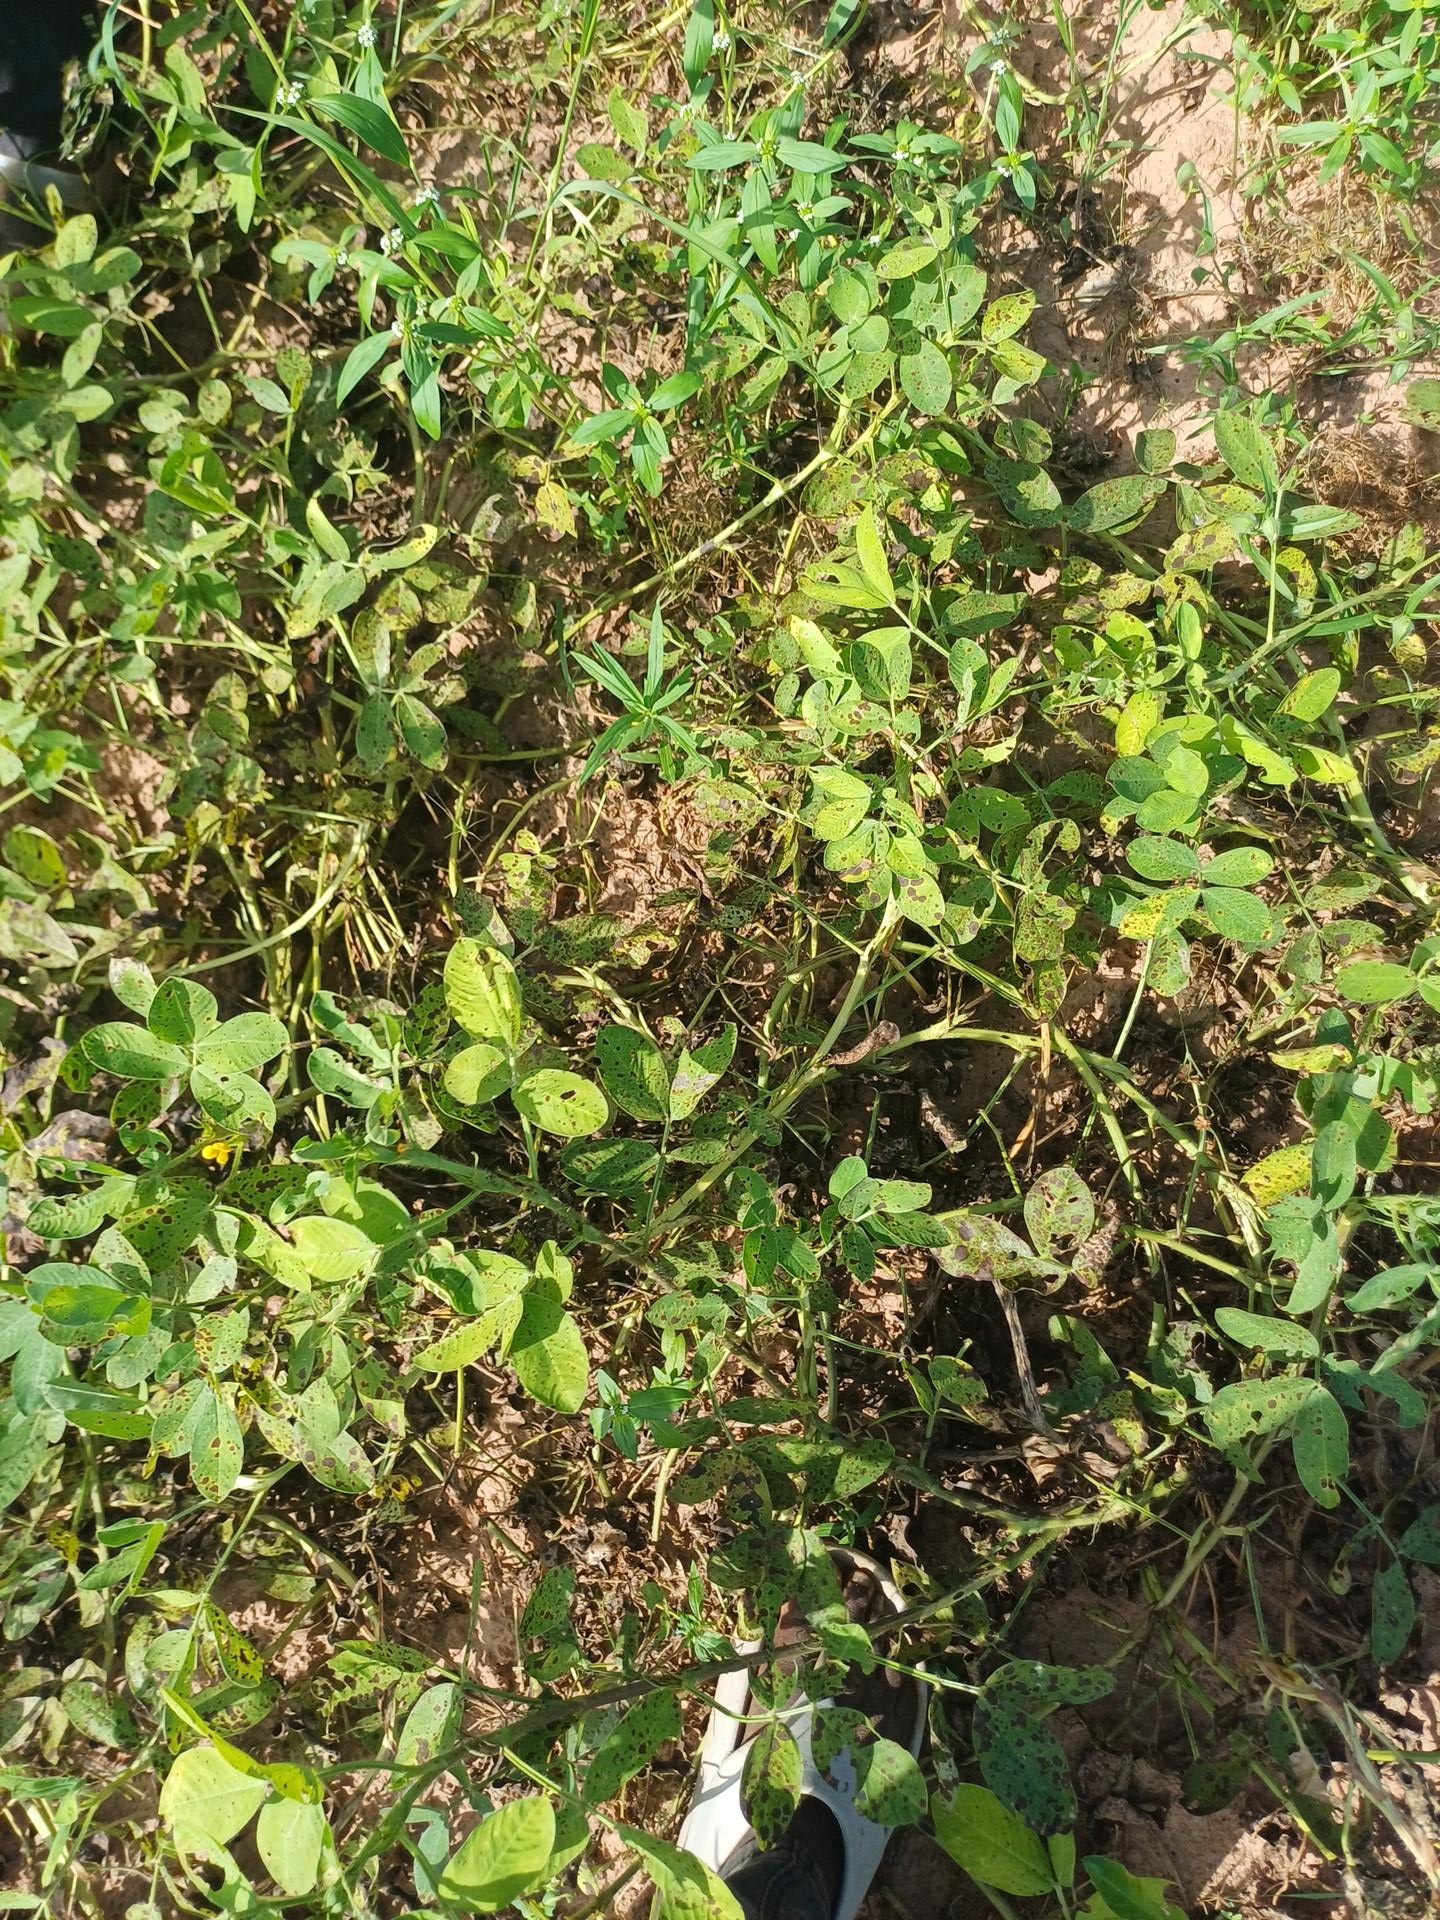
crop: groundnut
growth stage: flowering
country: Senegal
